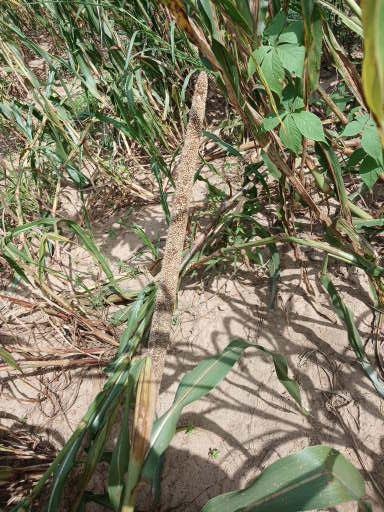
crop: pearl millet
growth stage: maturity
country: Senegal
